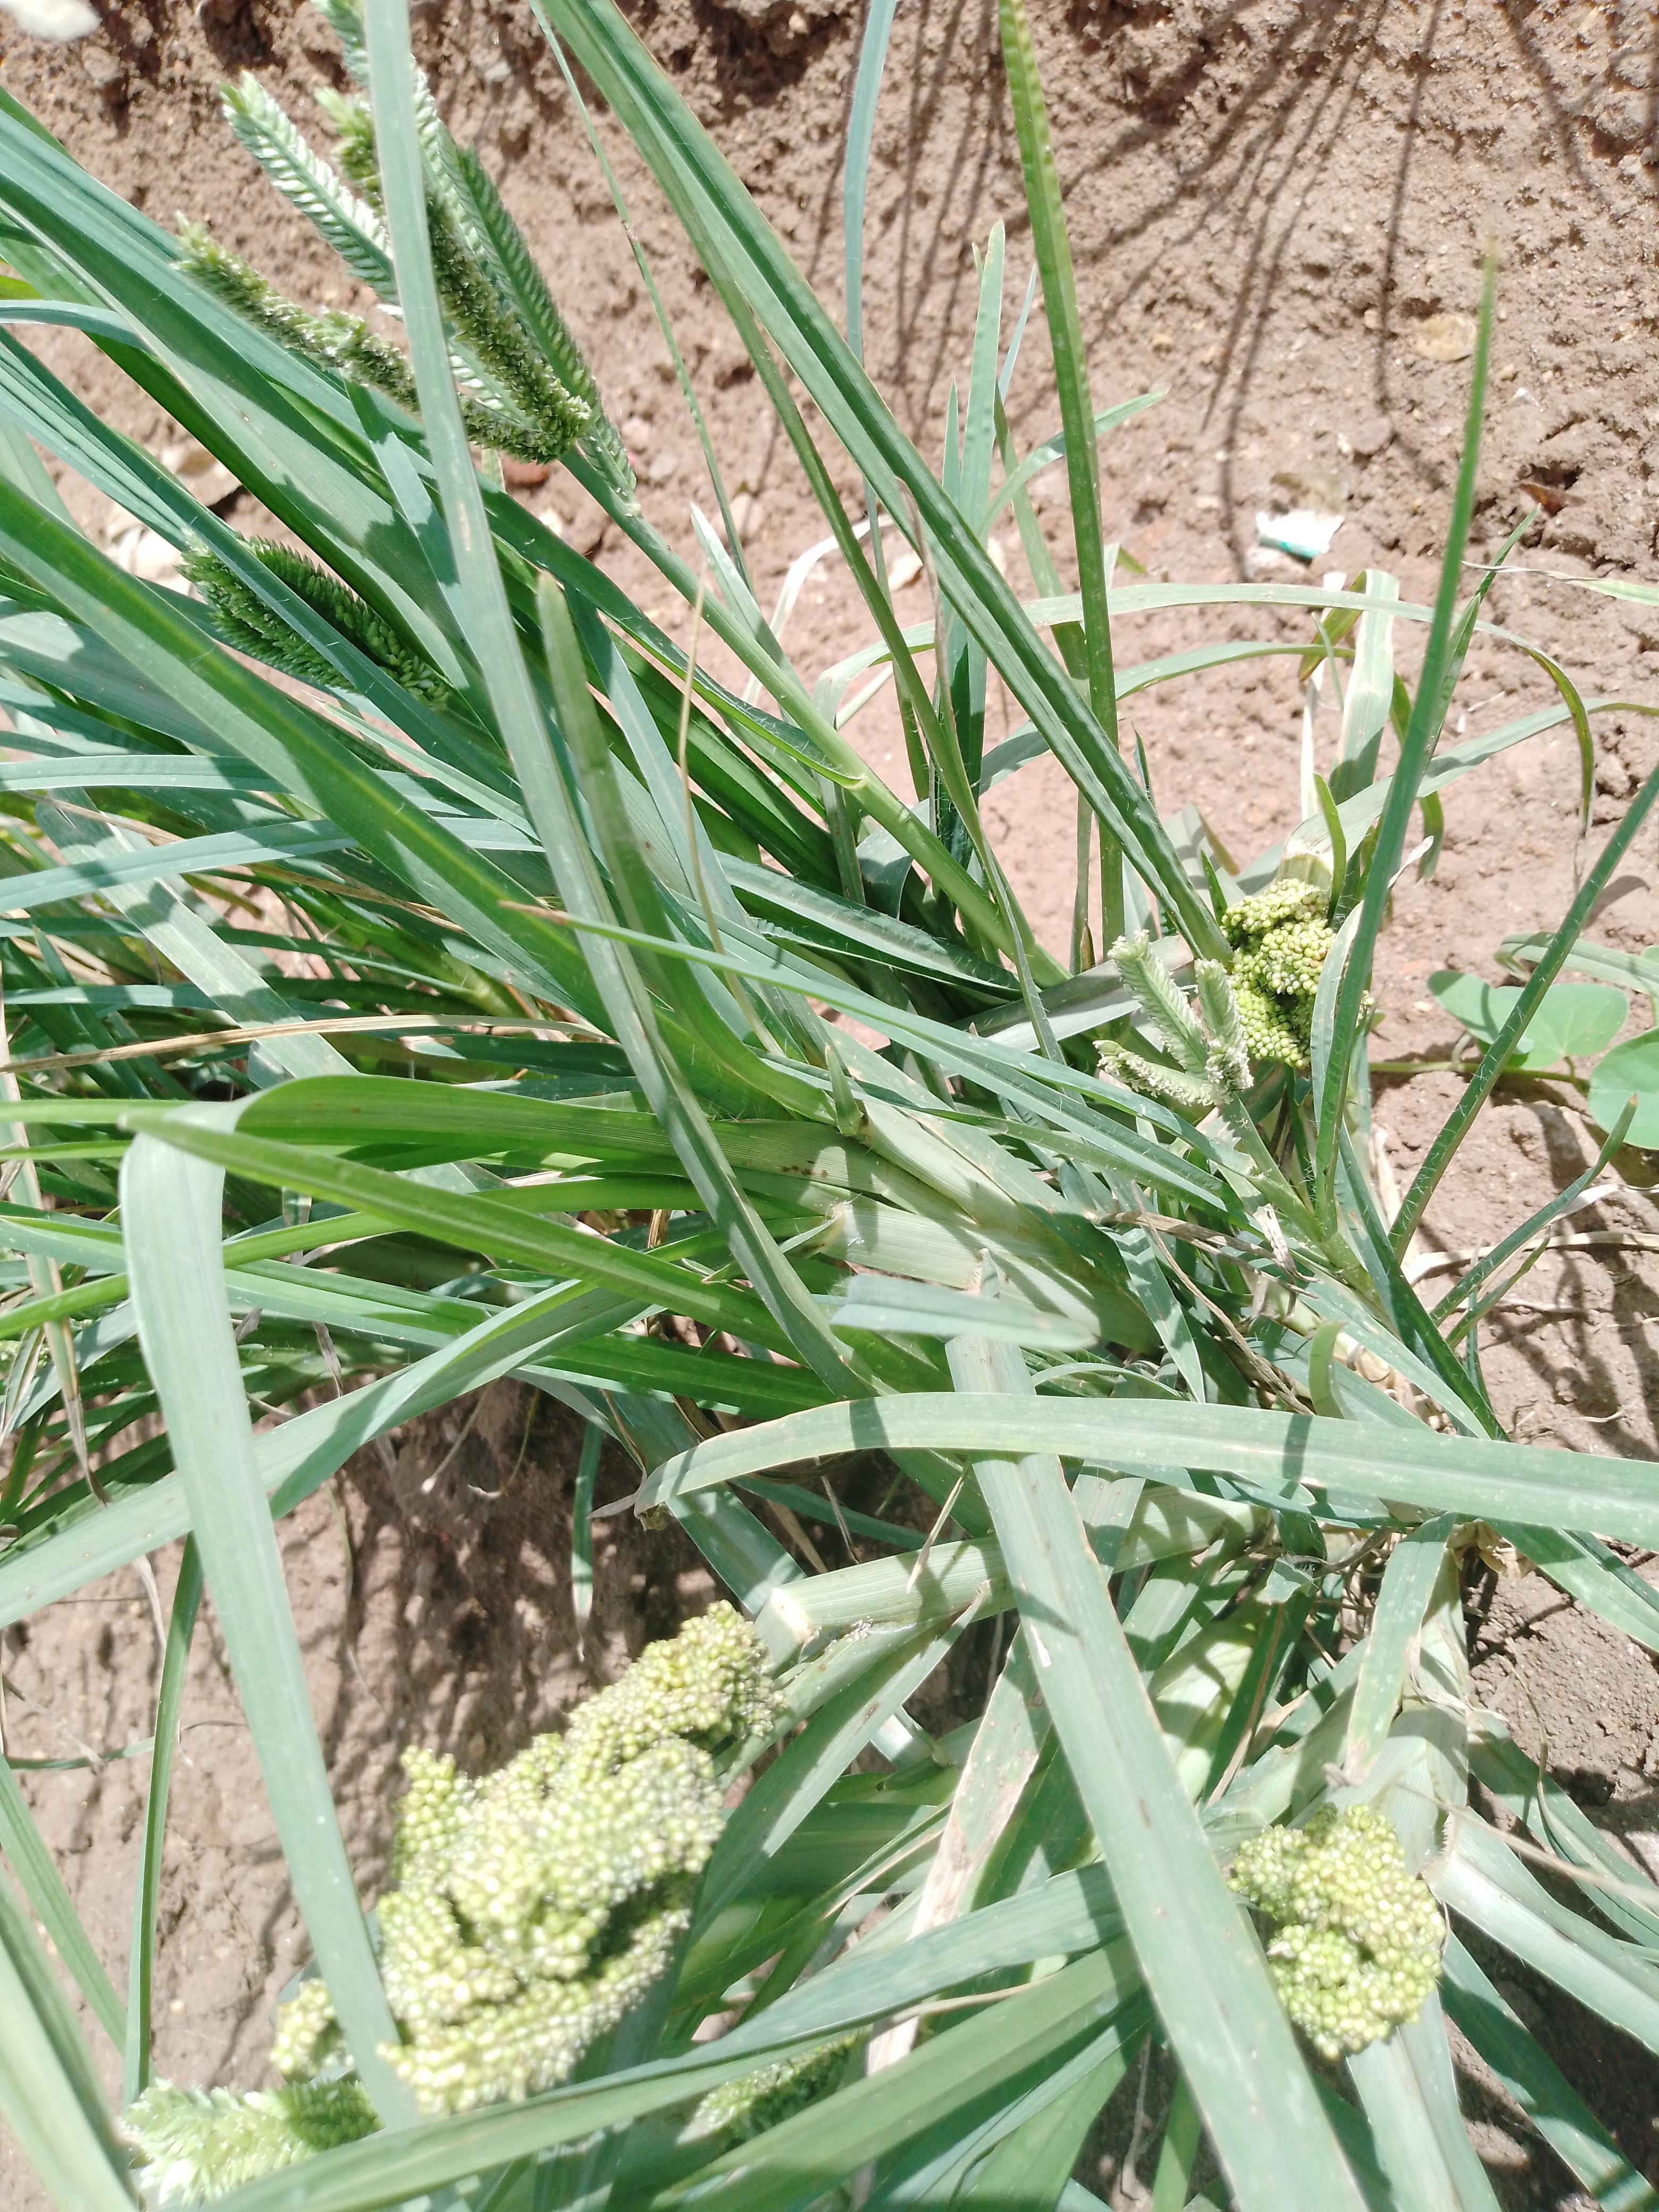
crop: finger millet
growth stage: filling grain
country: Malawi
